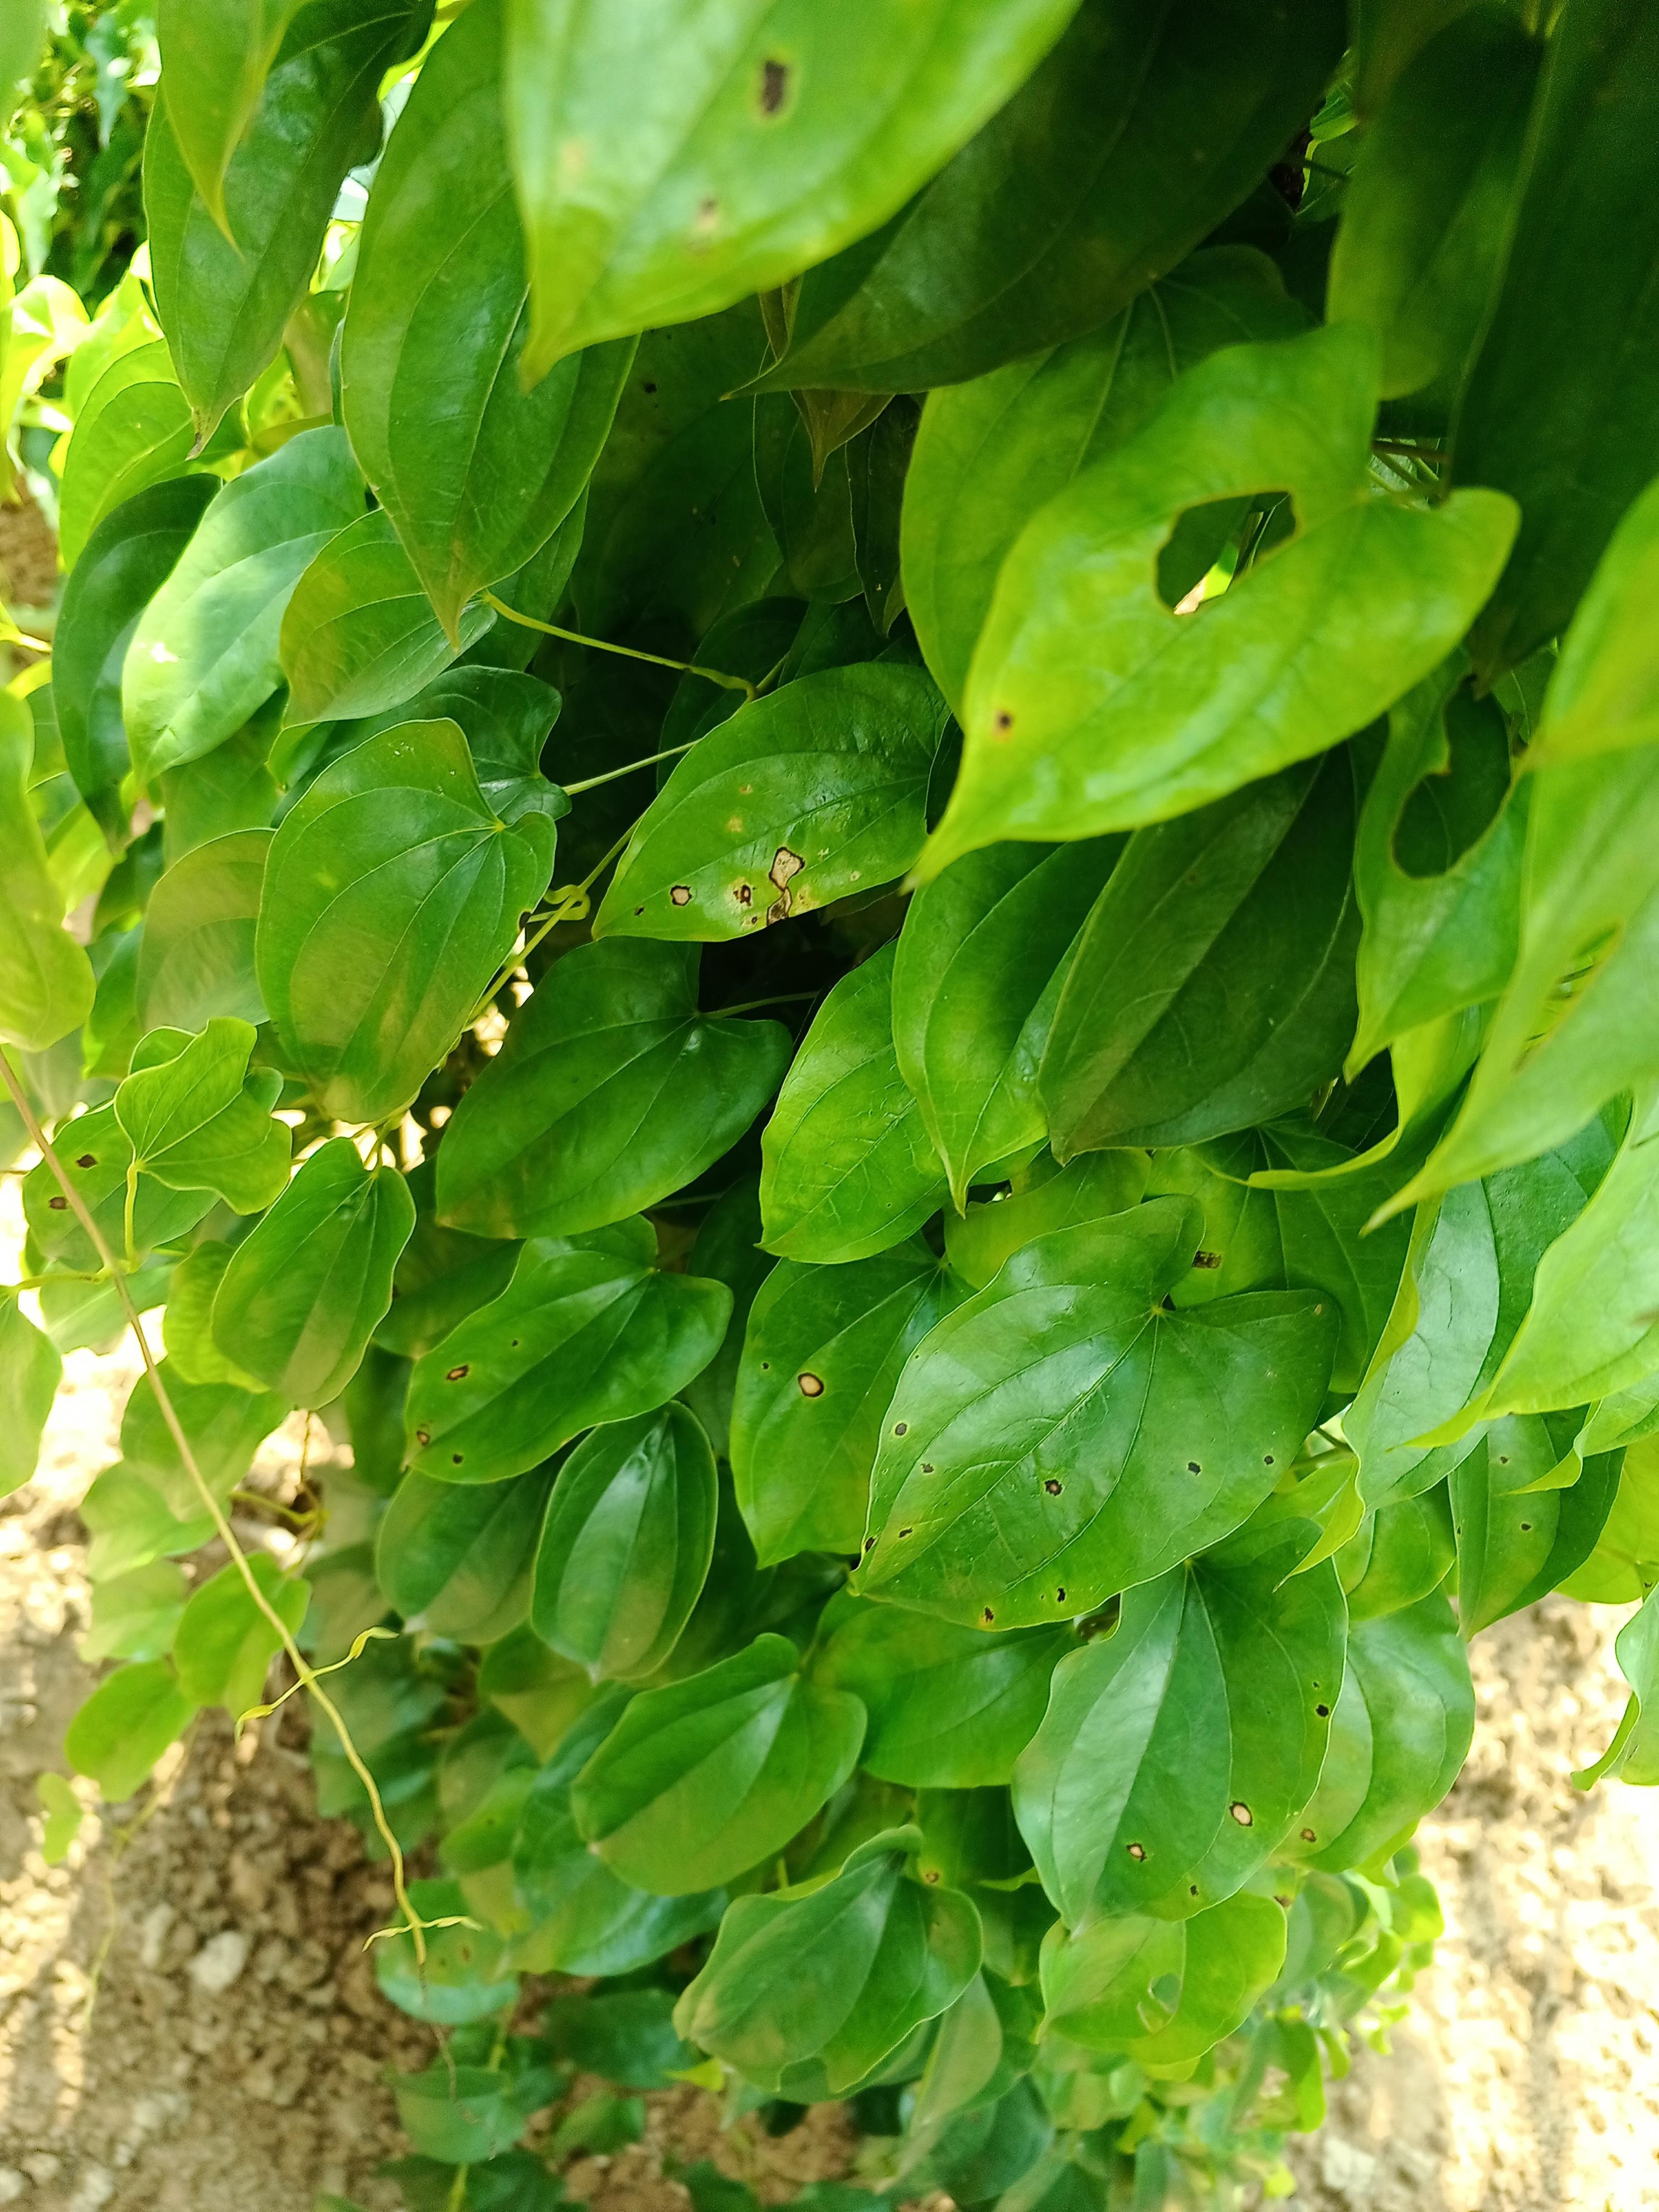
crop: yam
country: Nigeria
